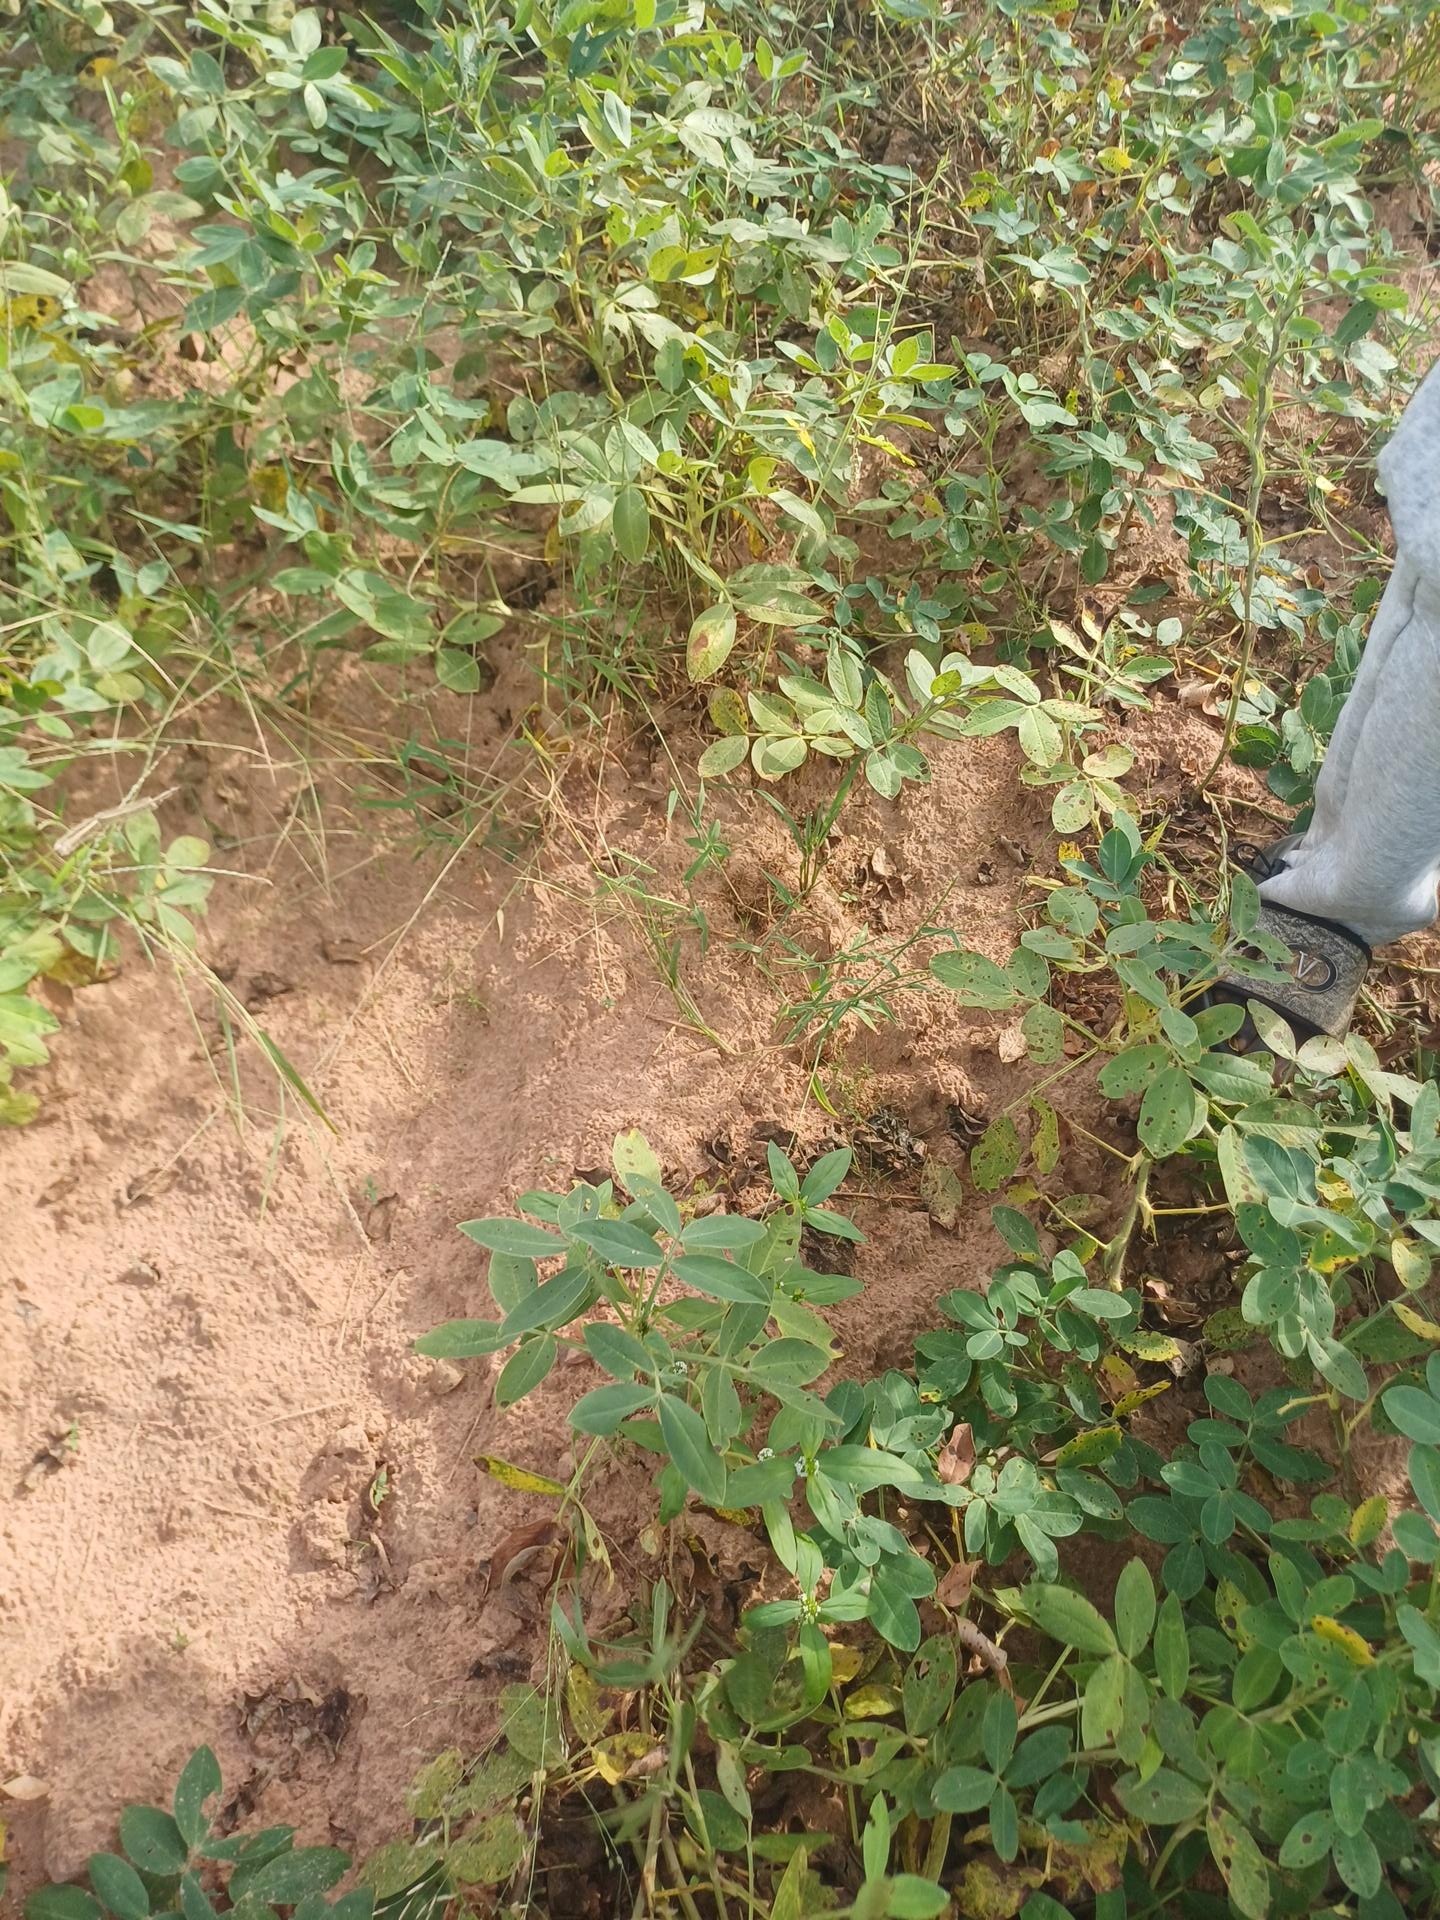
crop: groundnut
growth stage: flowering
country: Senegal
